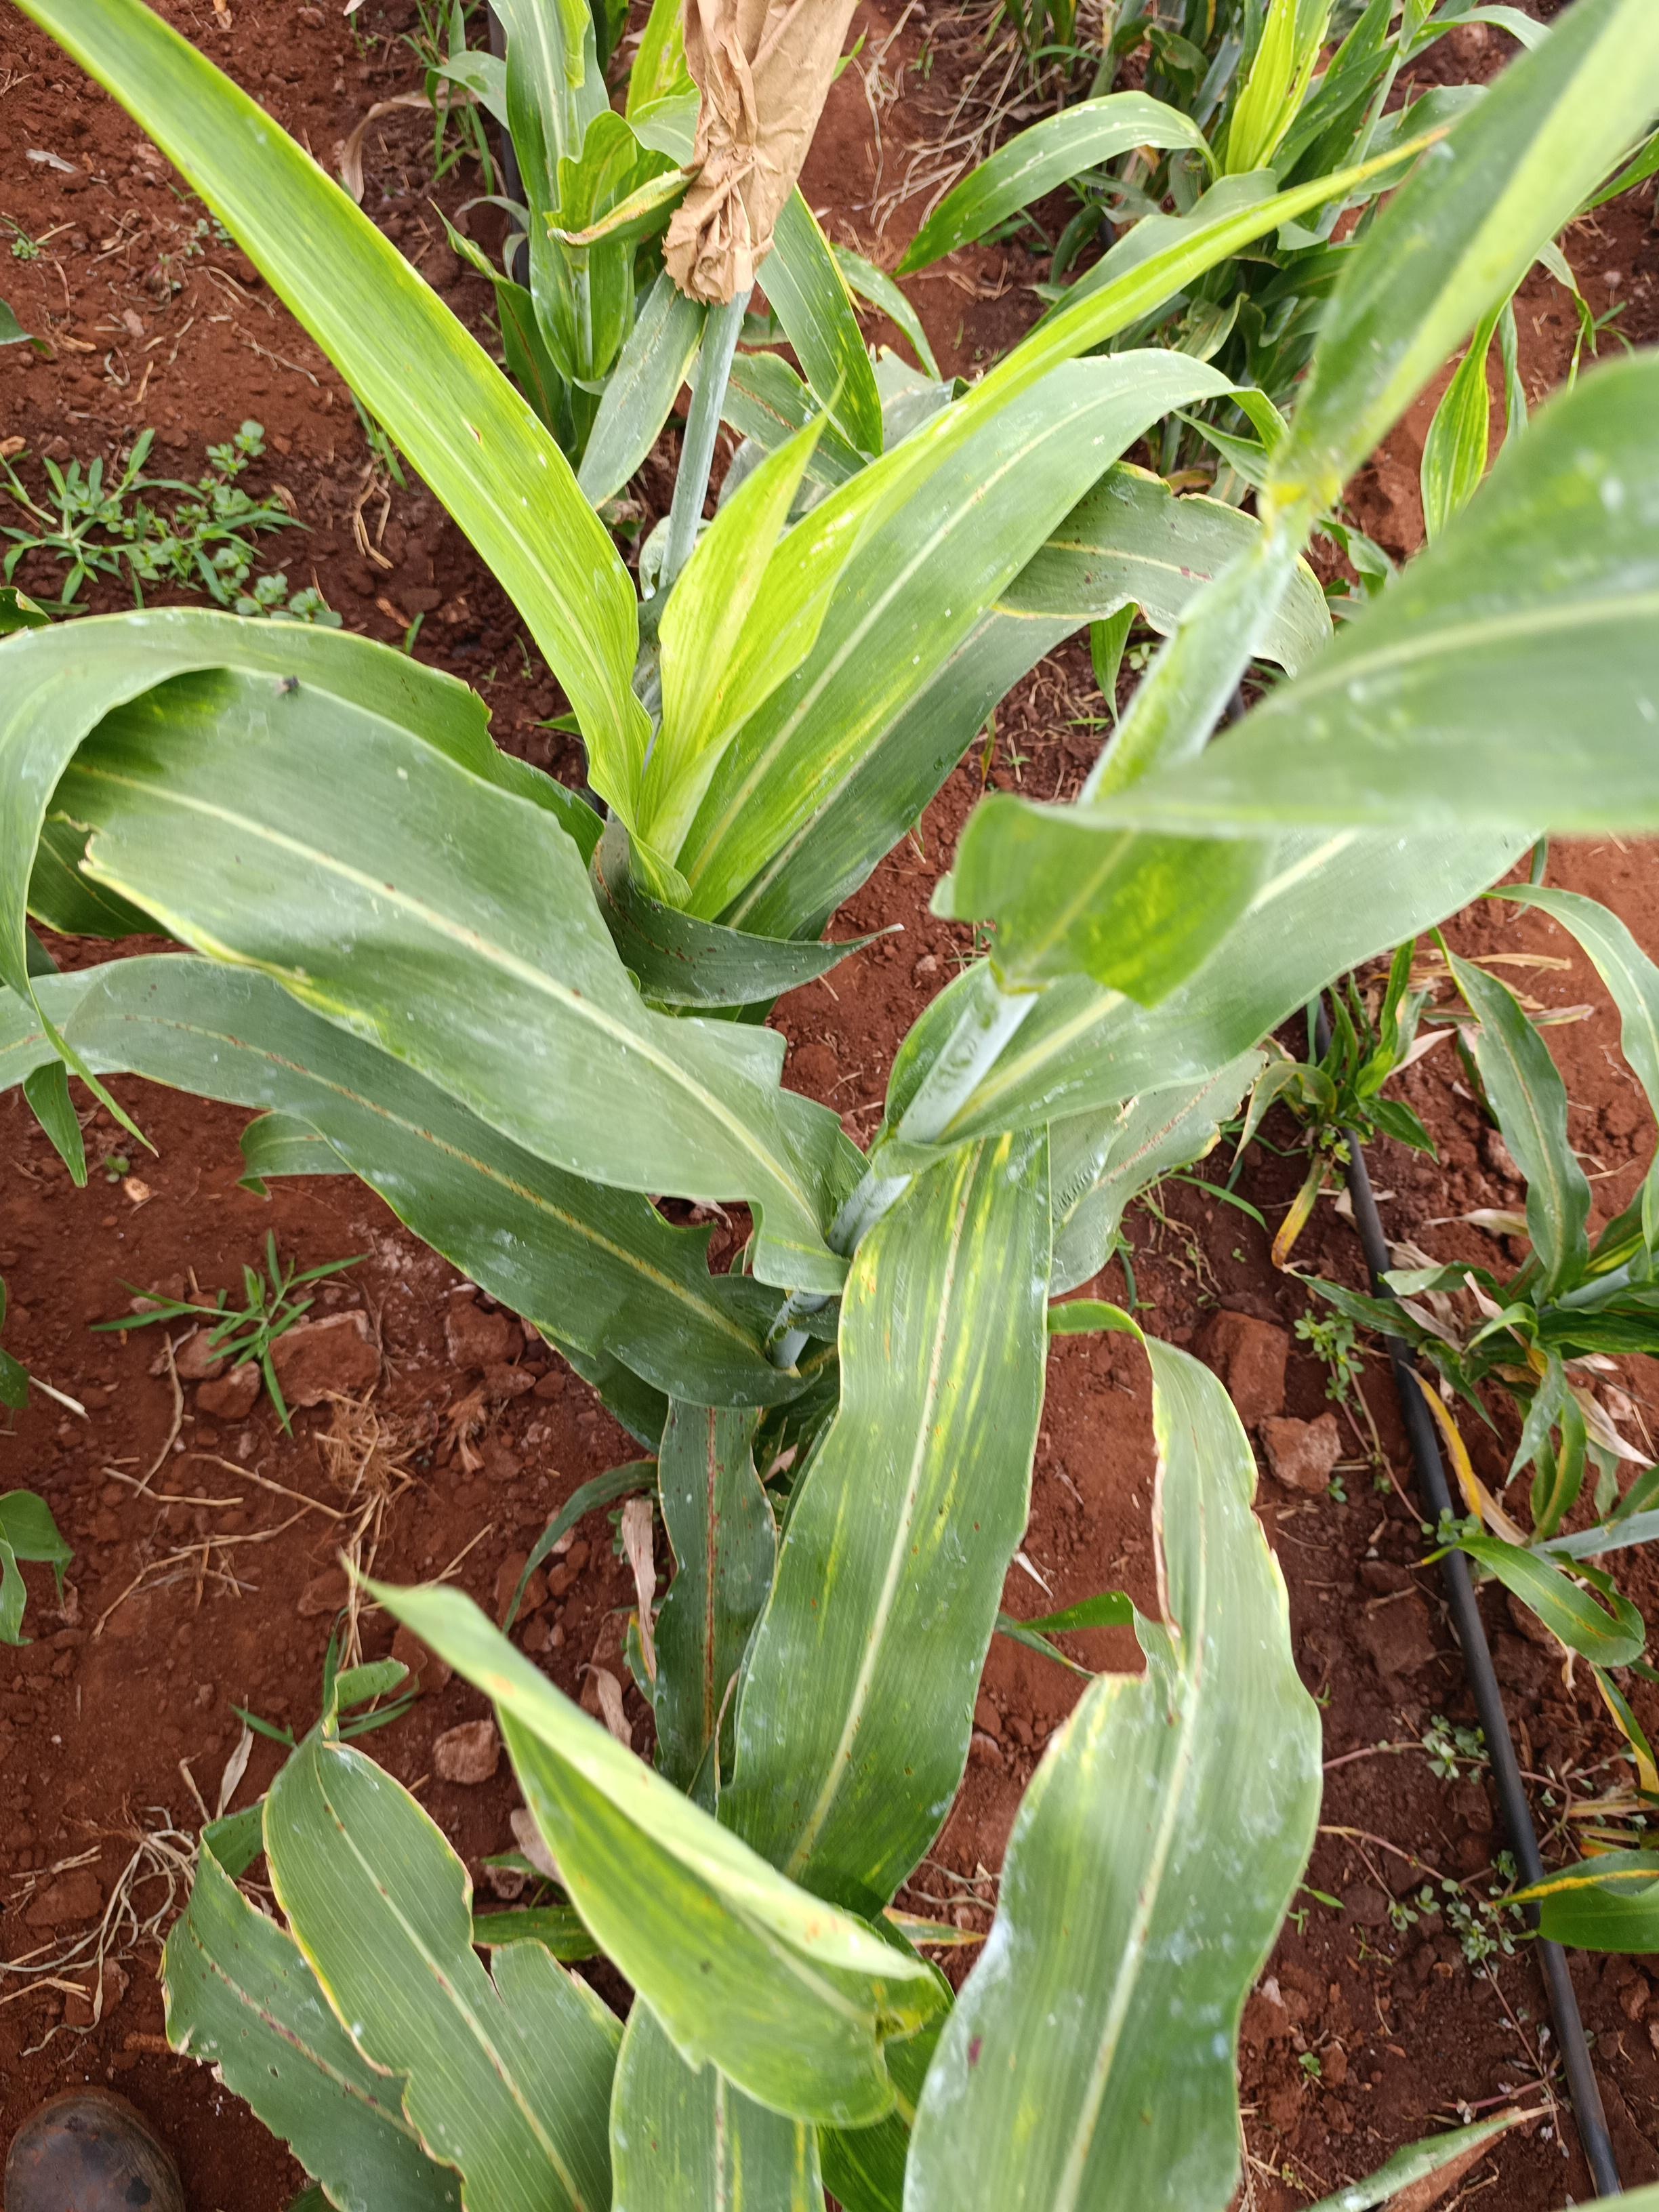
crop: sorghum
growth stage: heading tuber
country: Kenya
